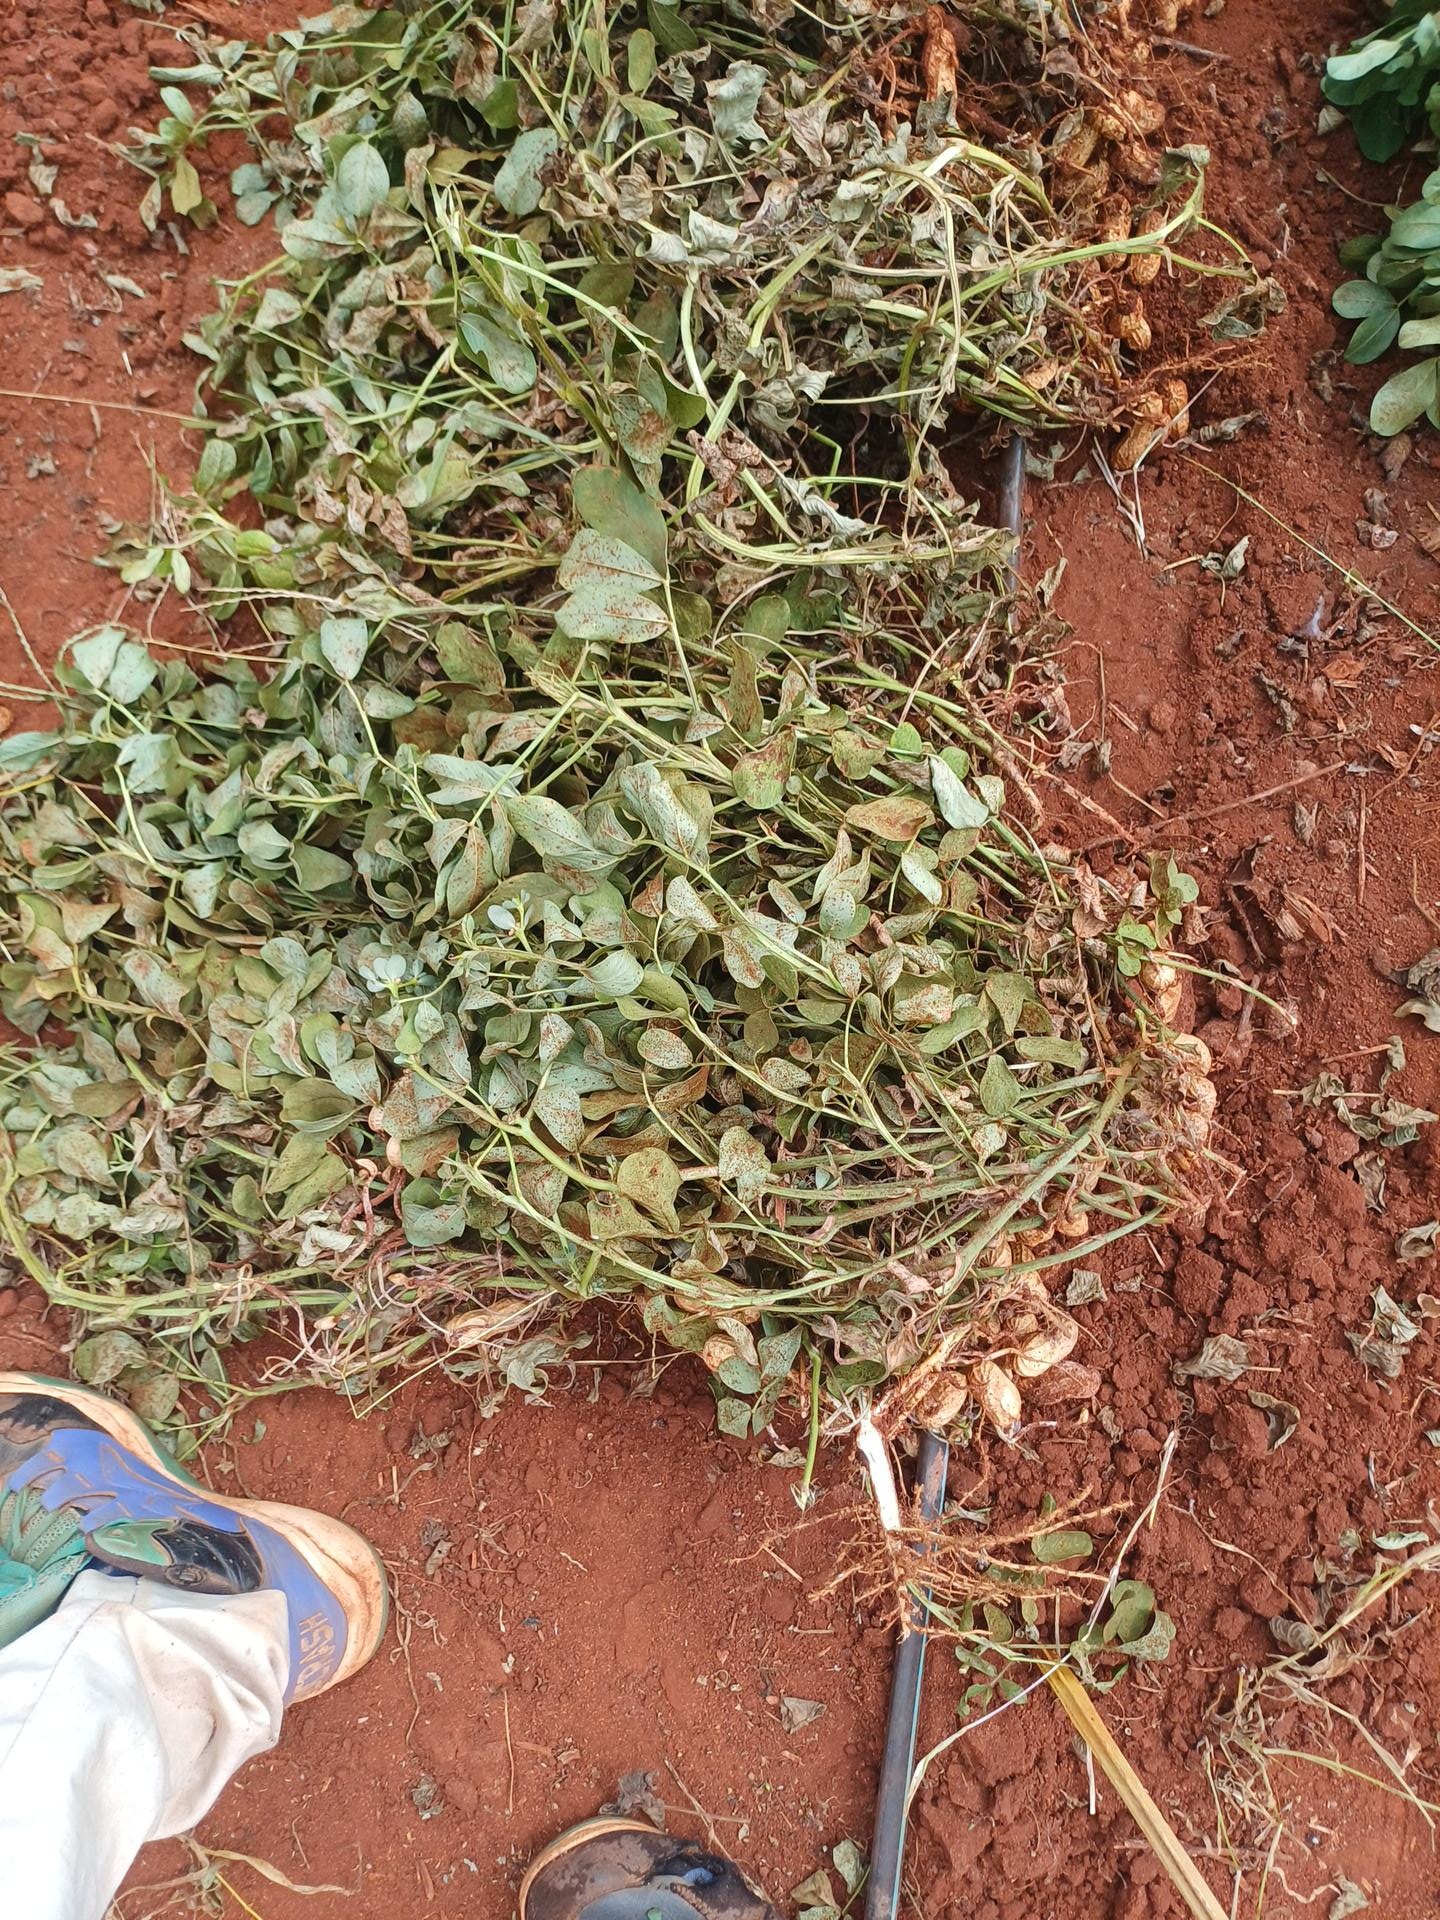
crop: groundnut
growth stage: harvest
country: Kenya
